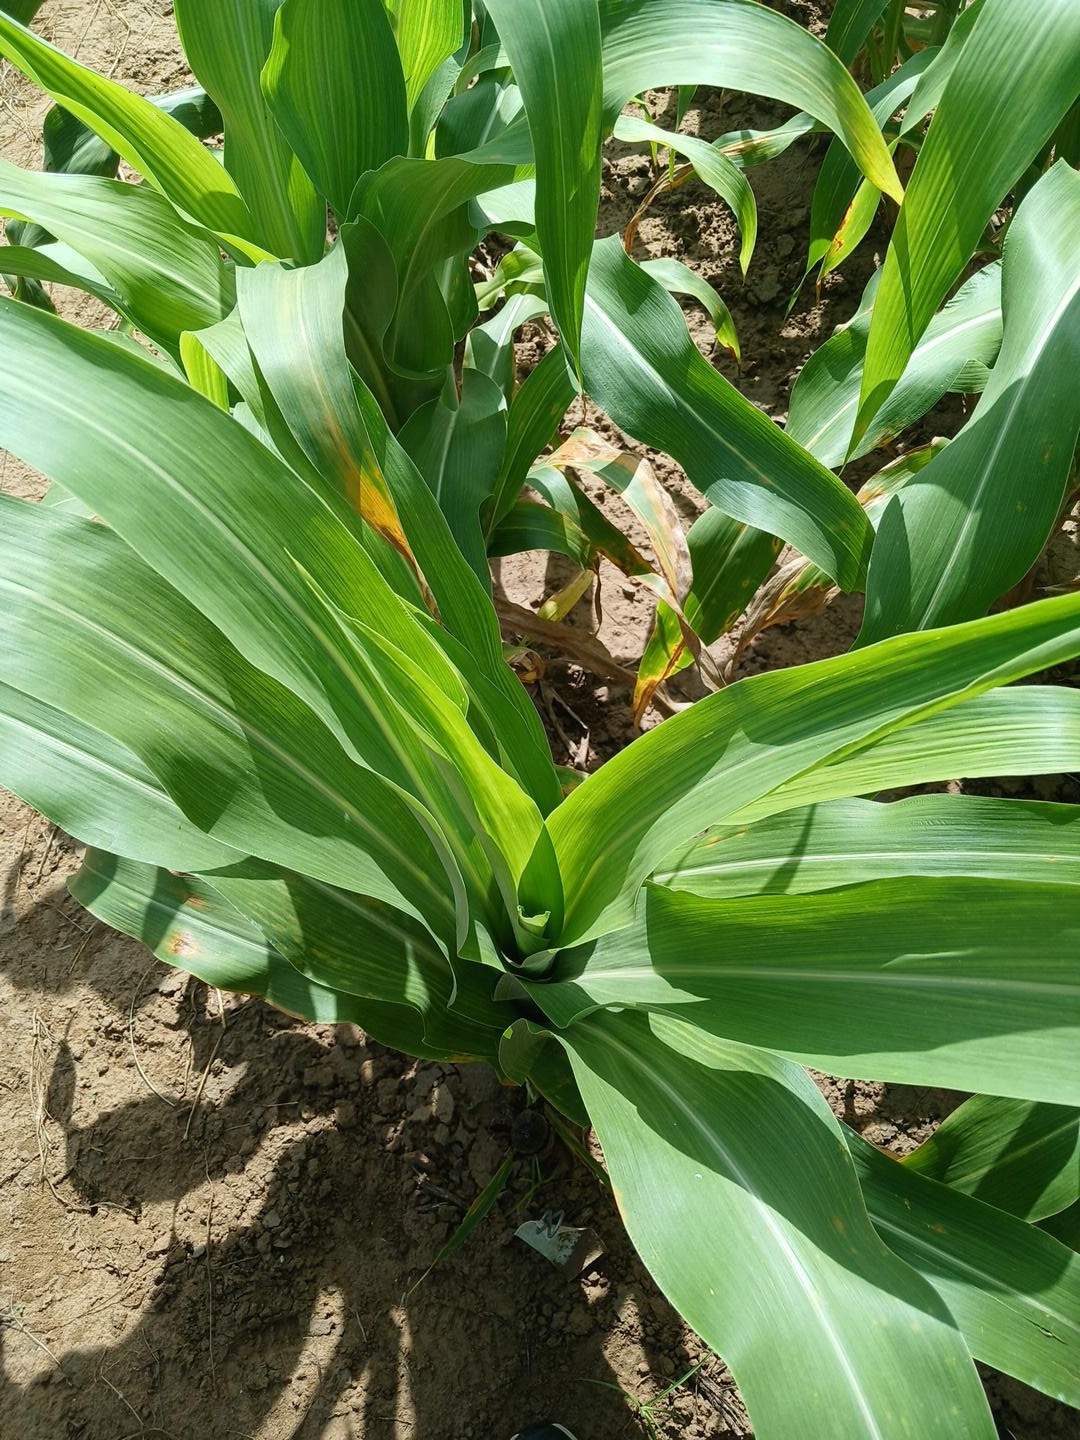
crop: sorghum
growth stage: vegetative
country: Senegal
